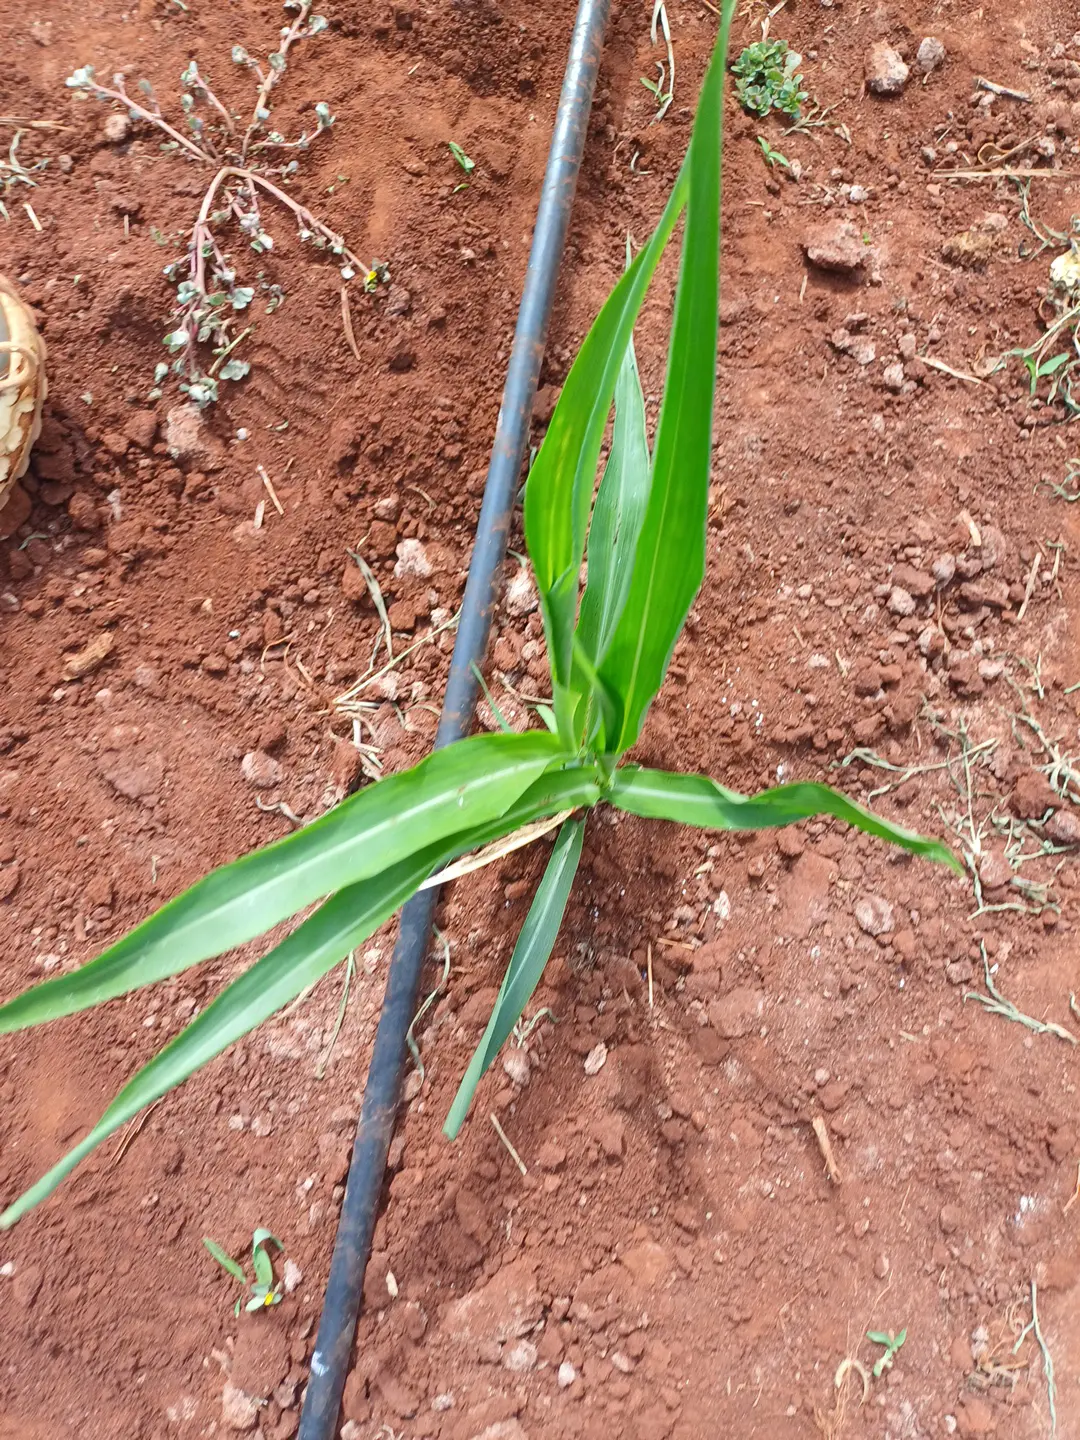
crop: sorghum
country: Kenya
